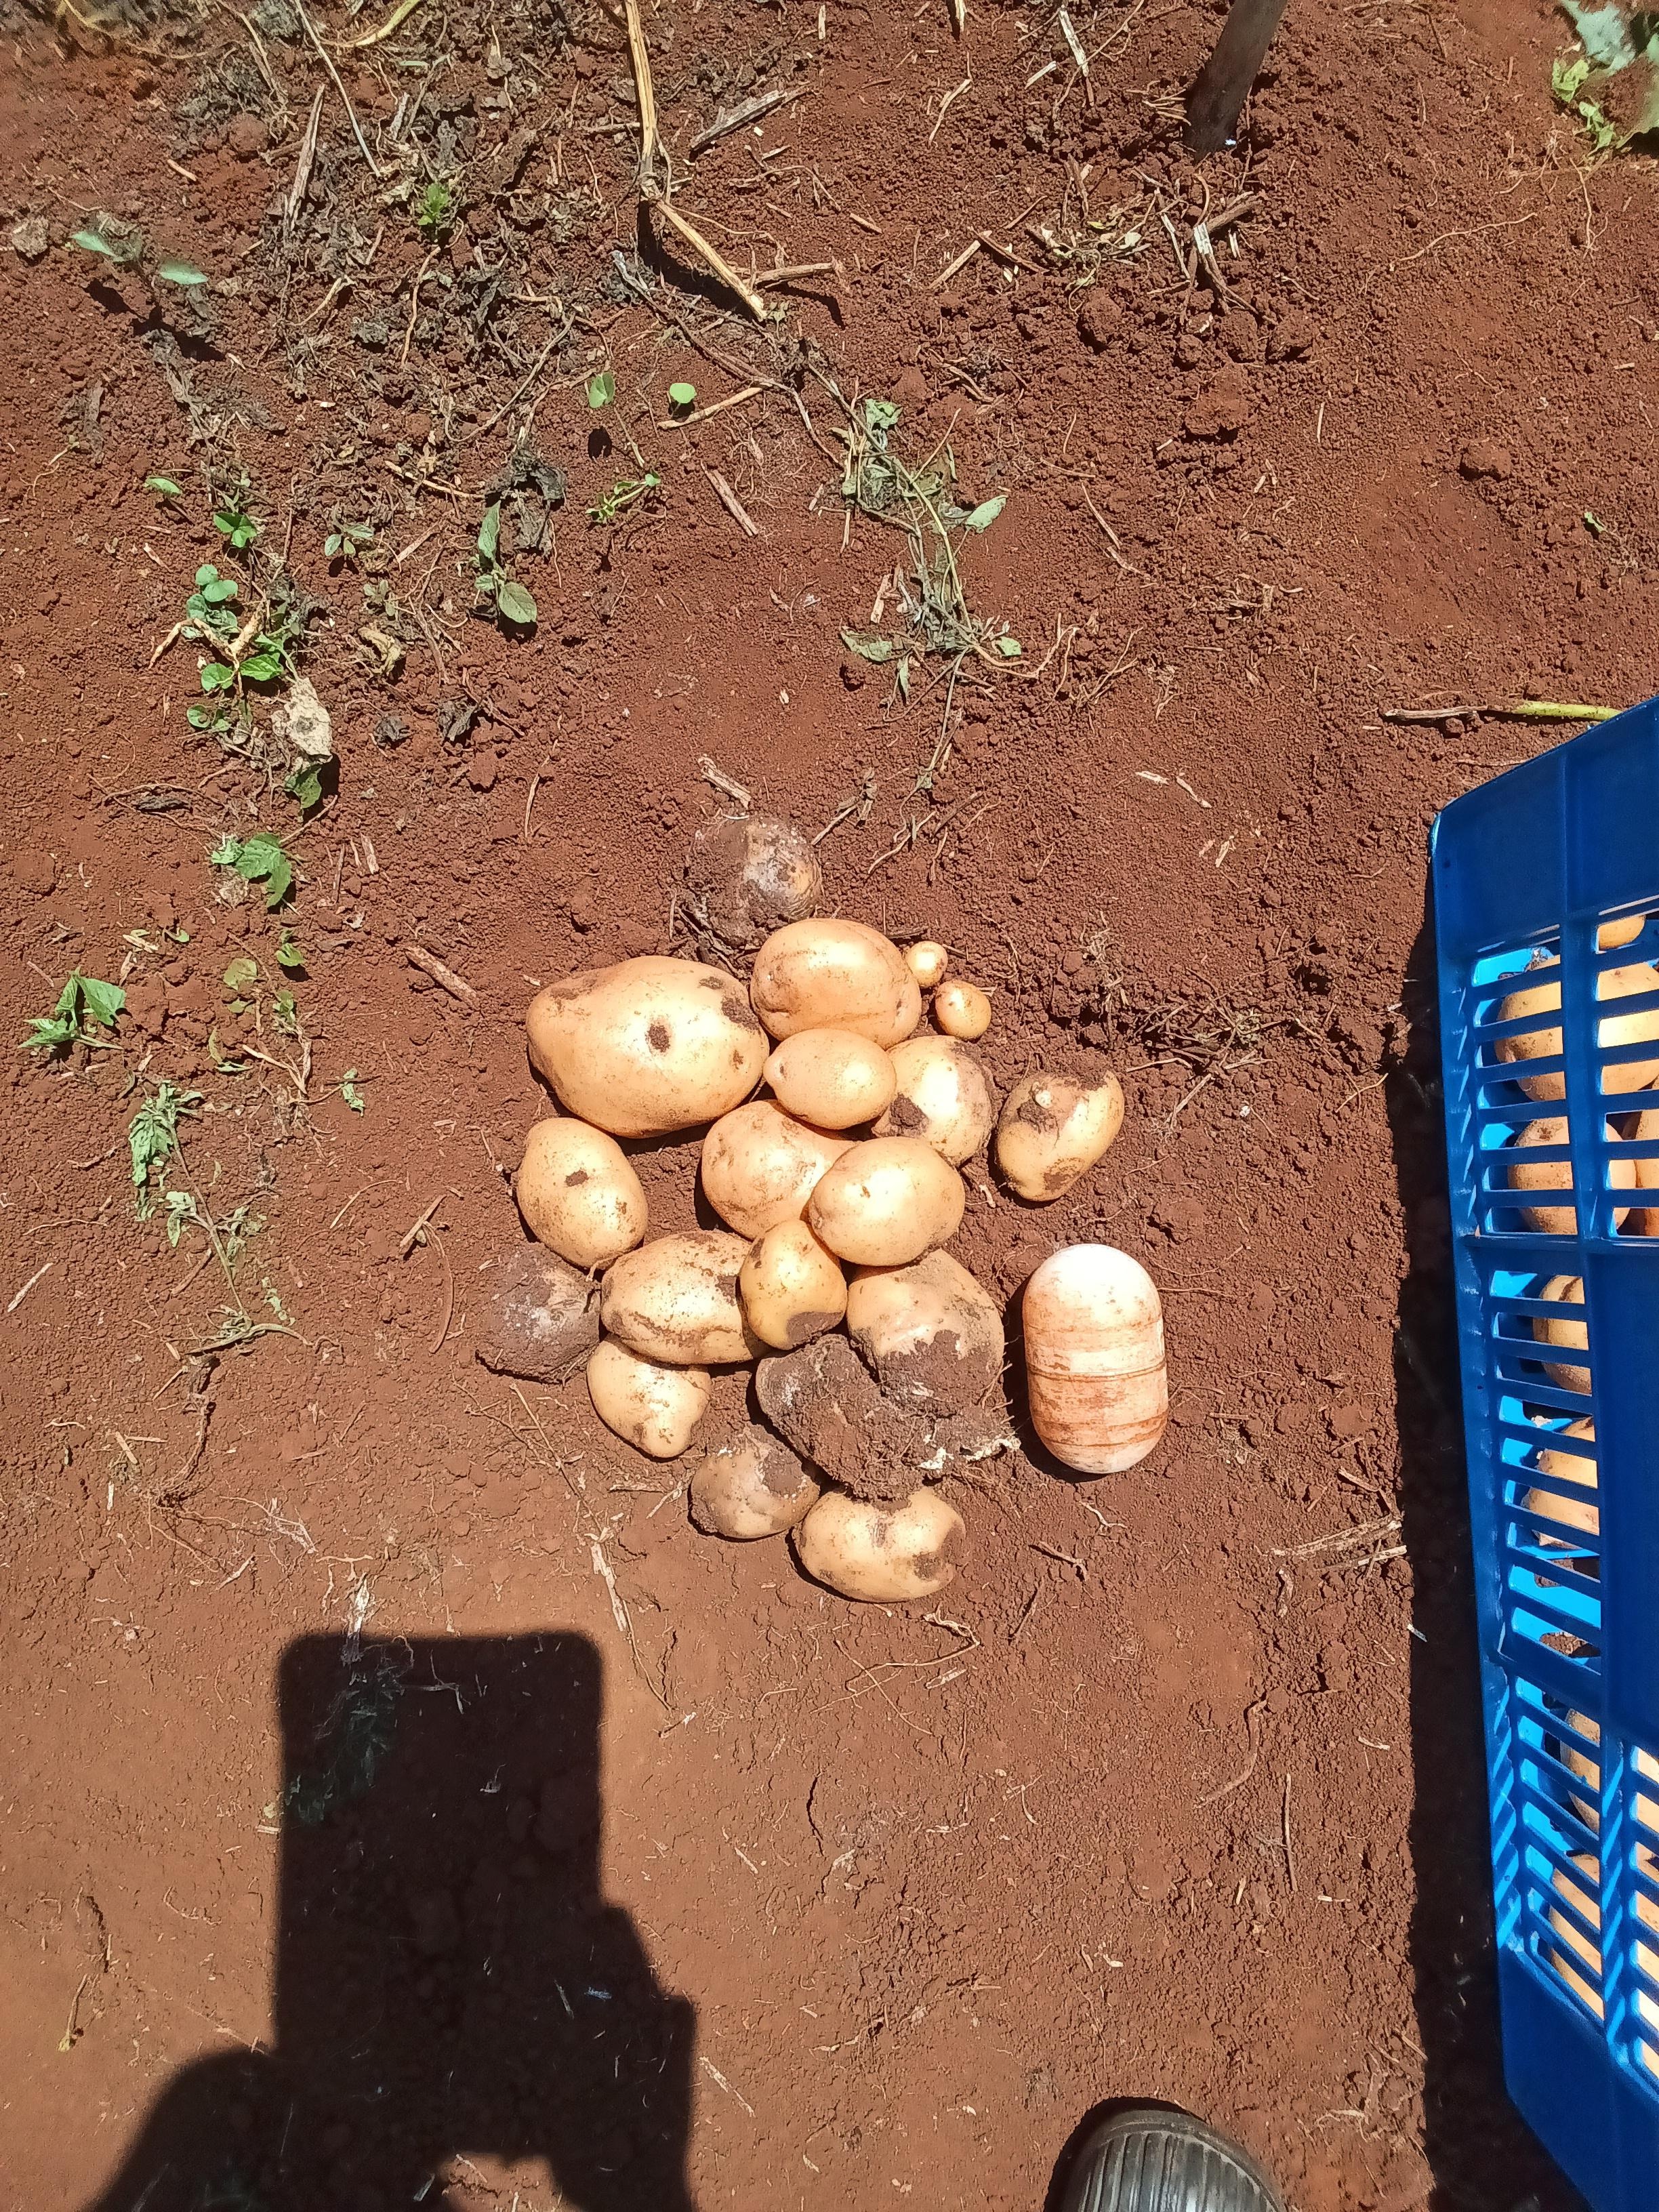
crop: potato
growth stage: harvest
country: Kenya
